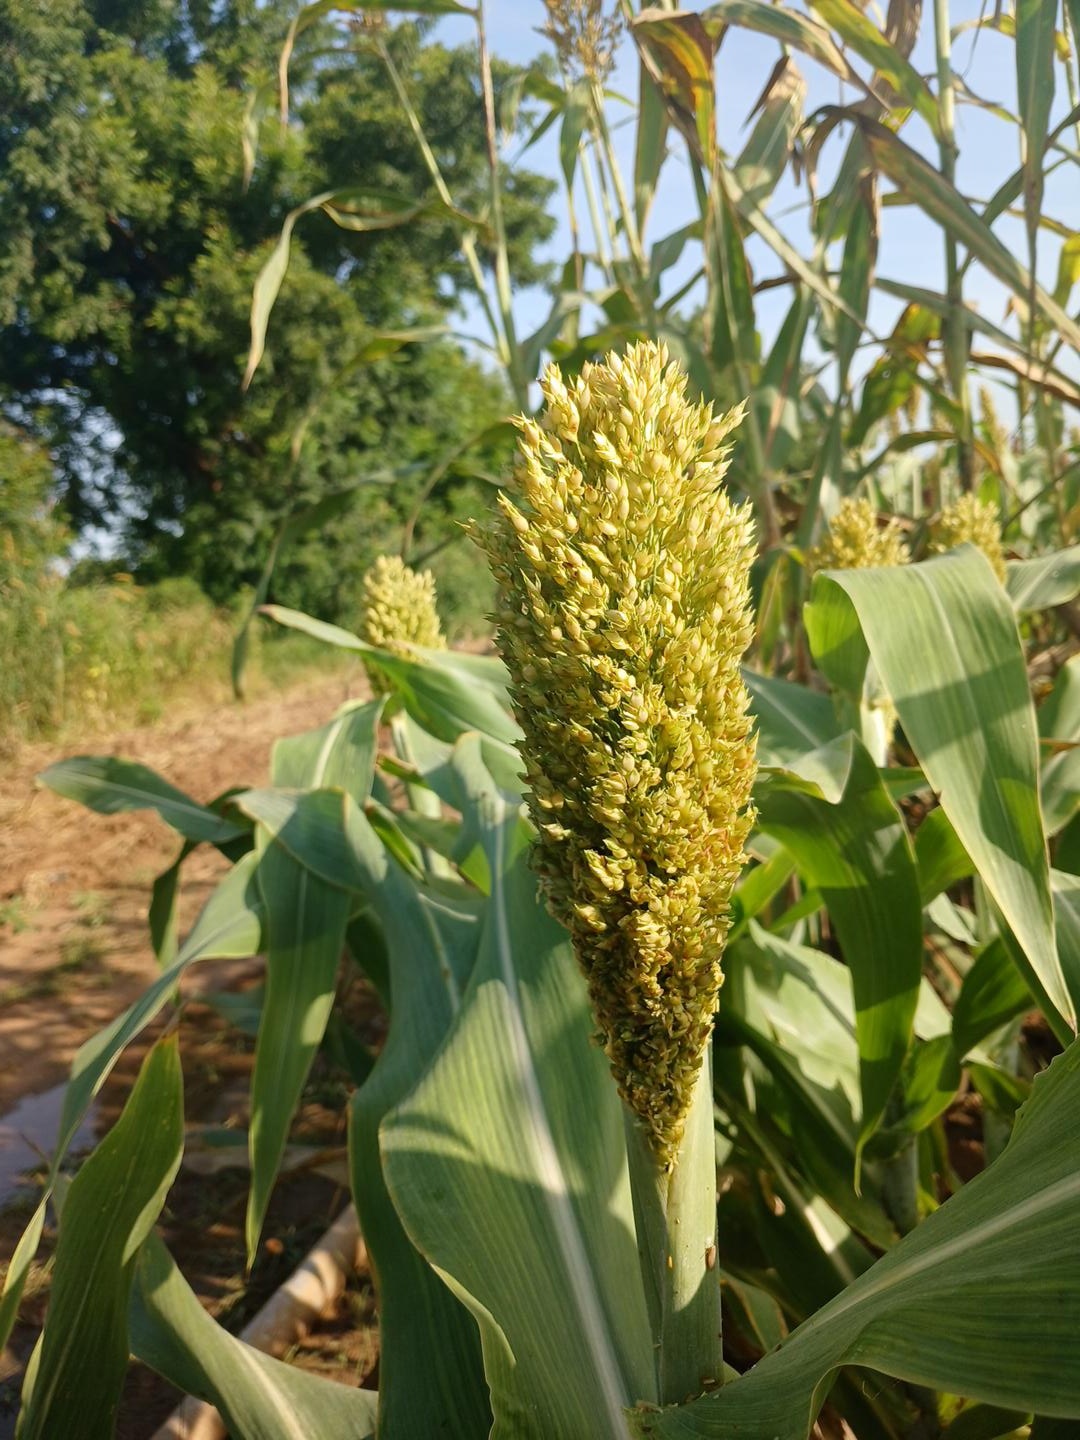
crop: sorghum
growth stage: flowering
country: Senegal
